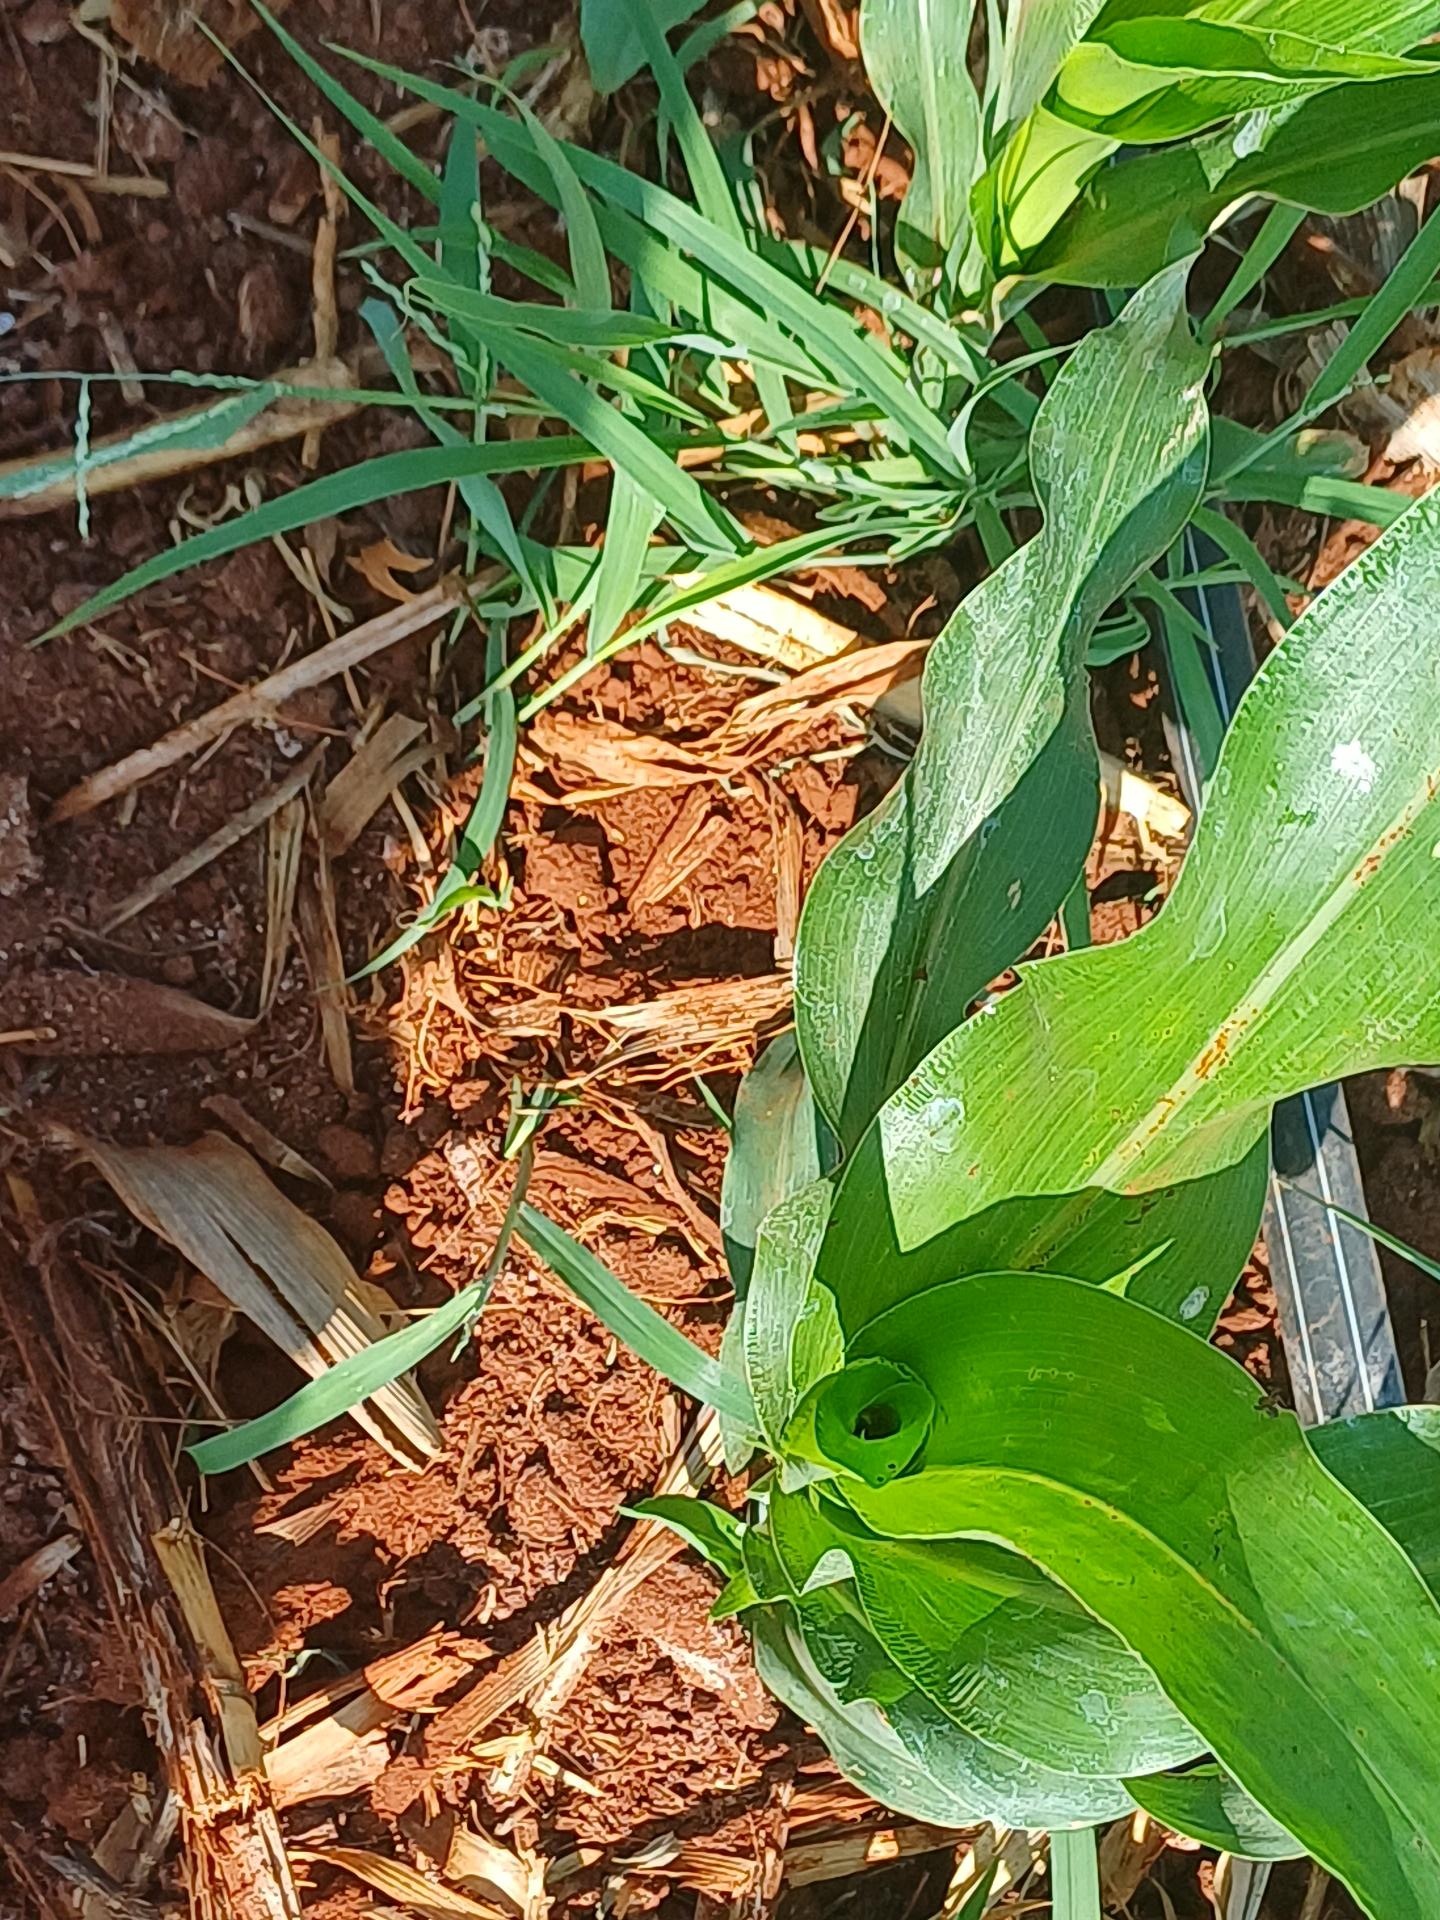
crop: sorghum
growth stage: vegetative
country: Kenya
